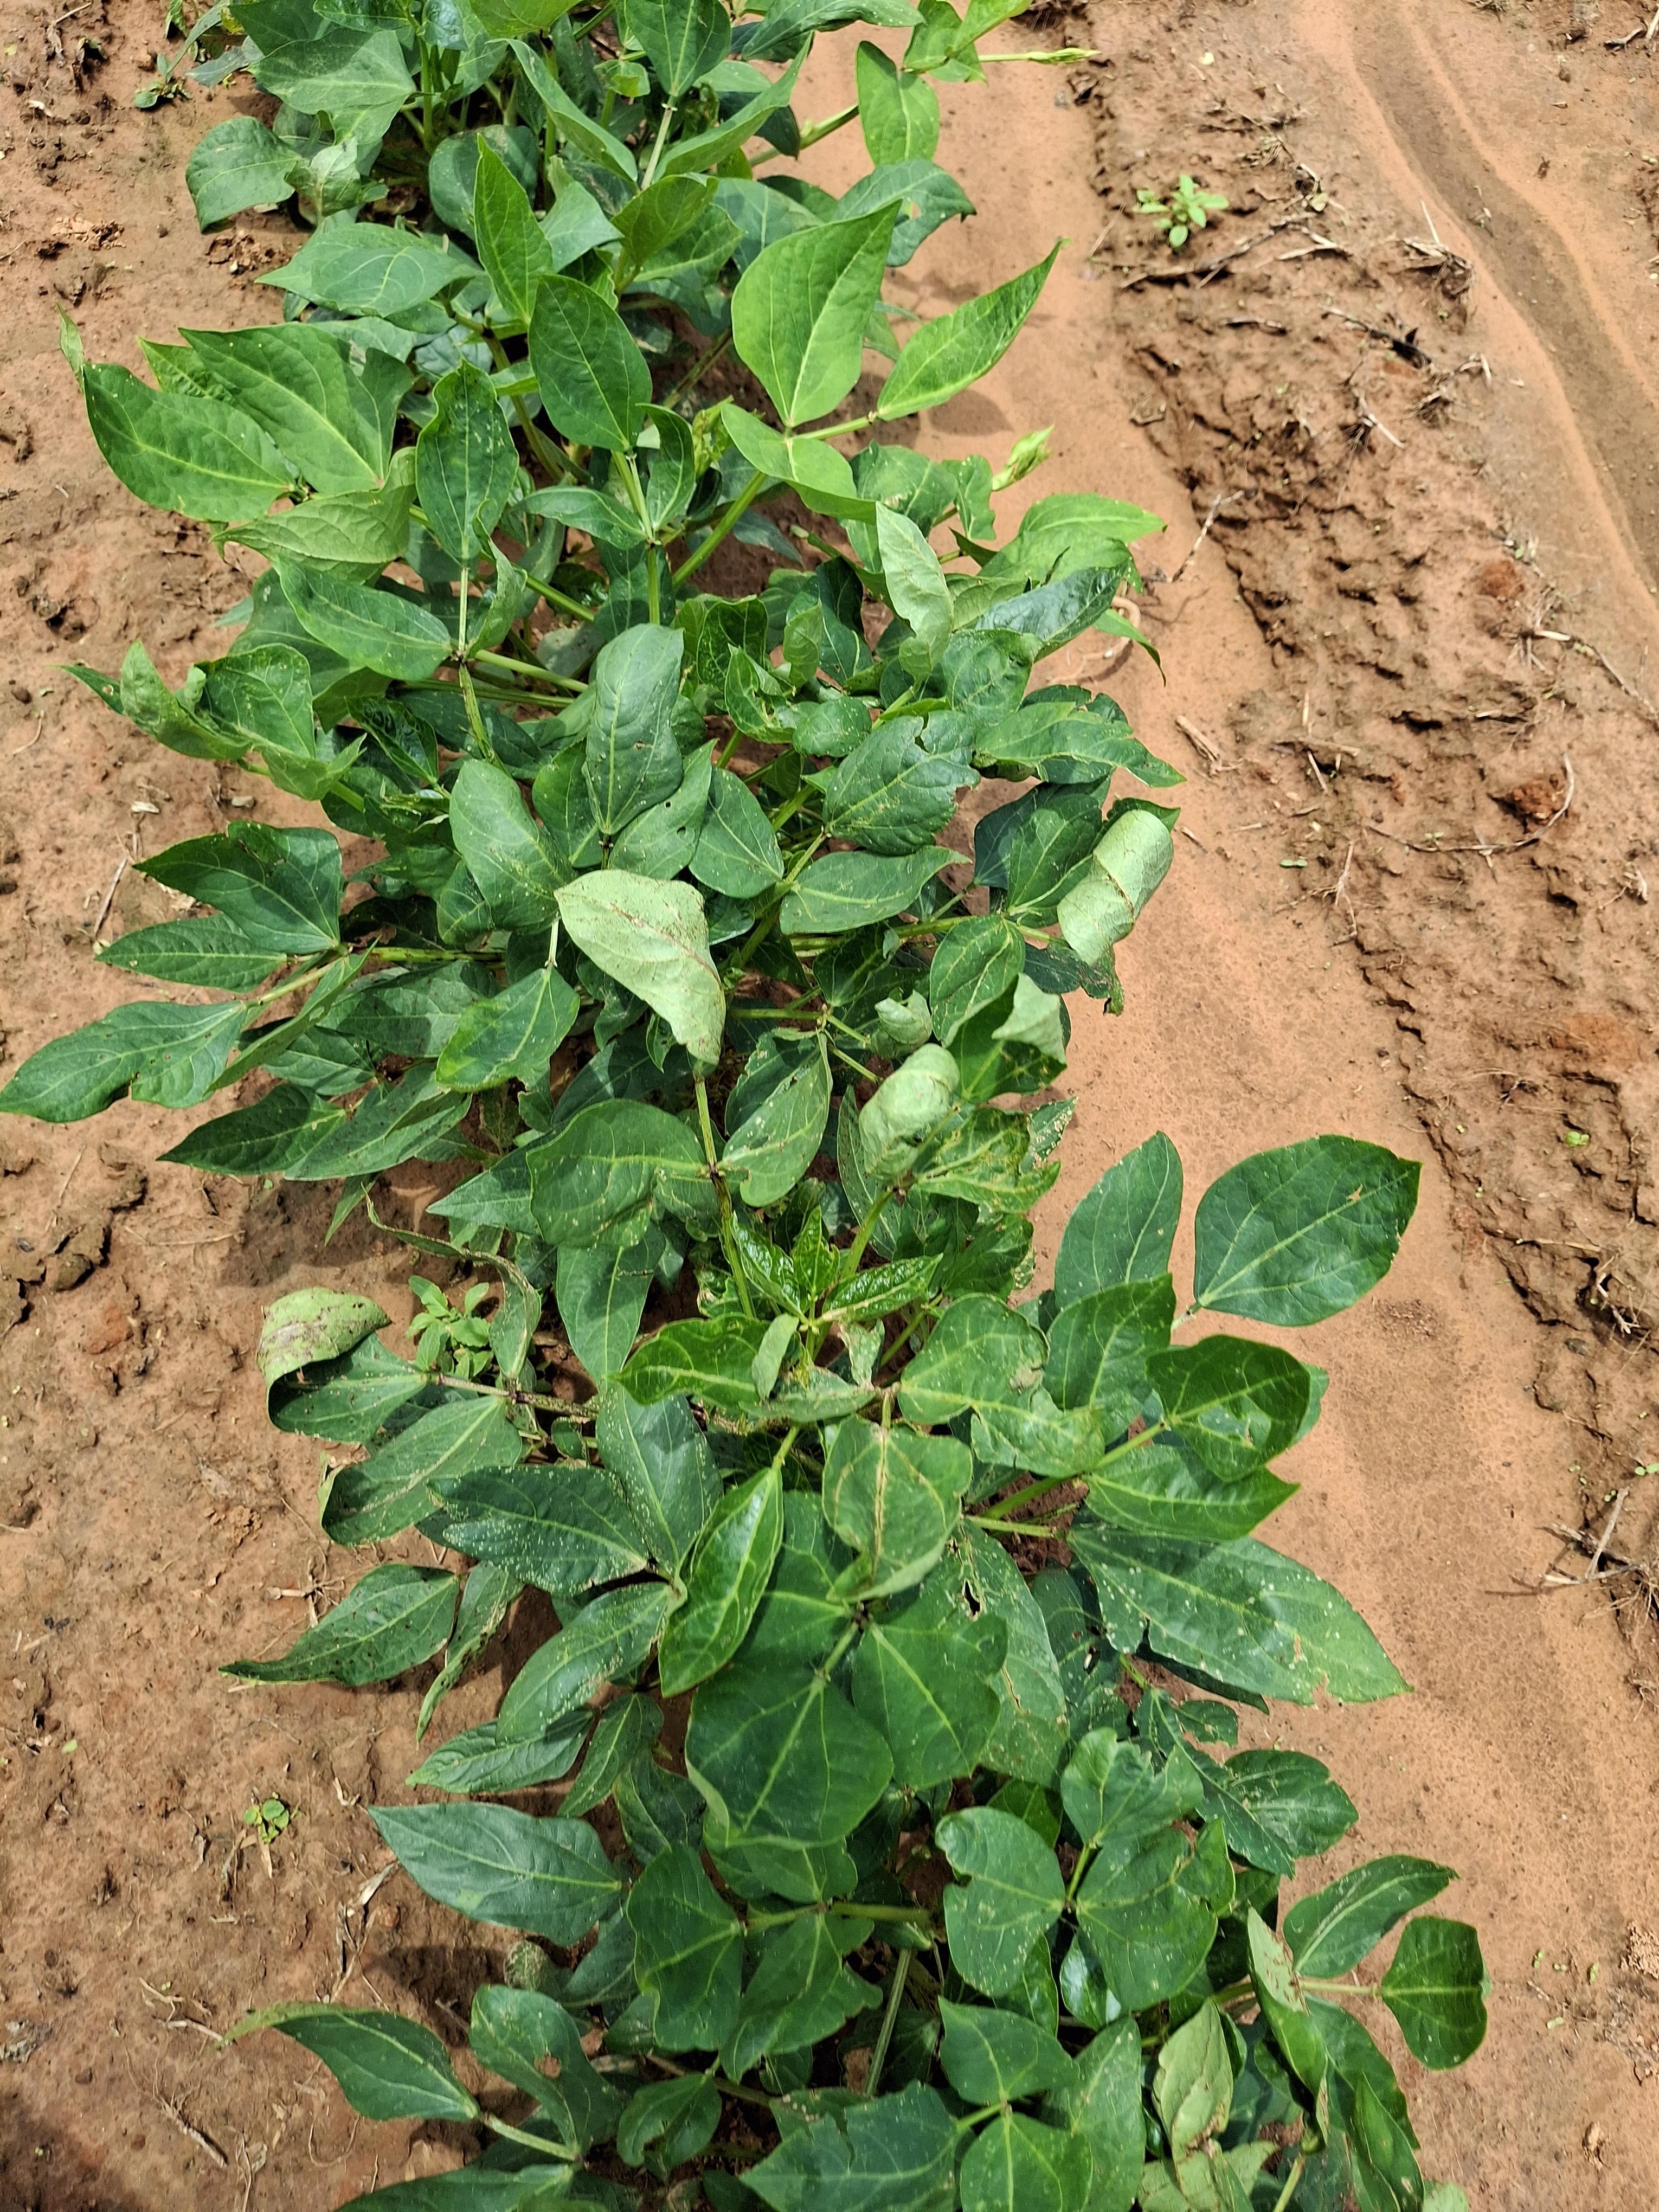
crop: cowpea
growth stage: vegetative
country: Nigeria
